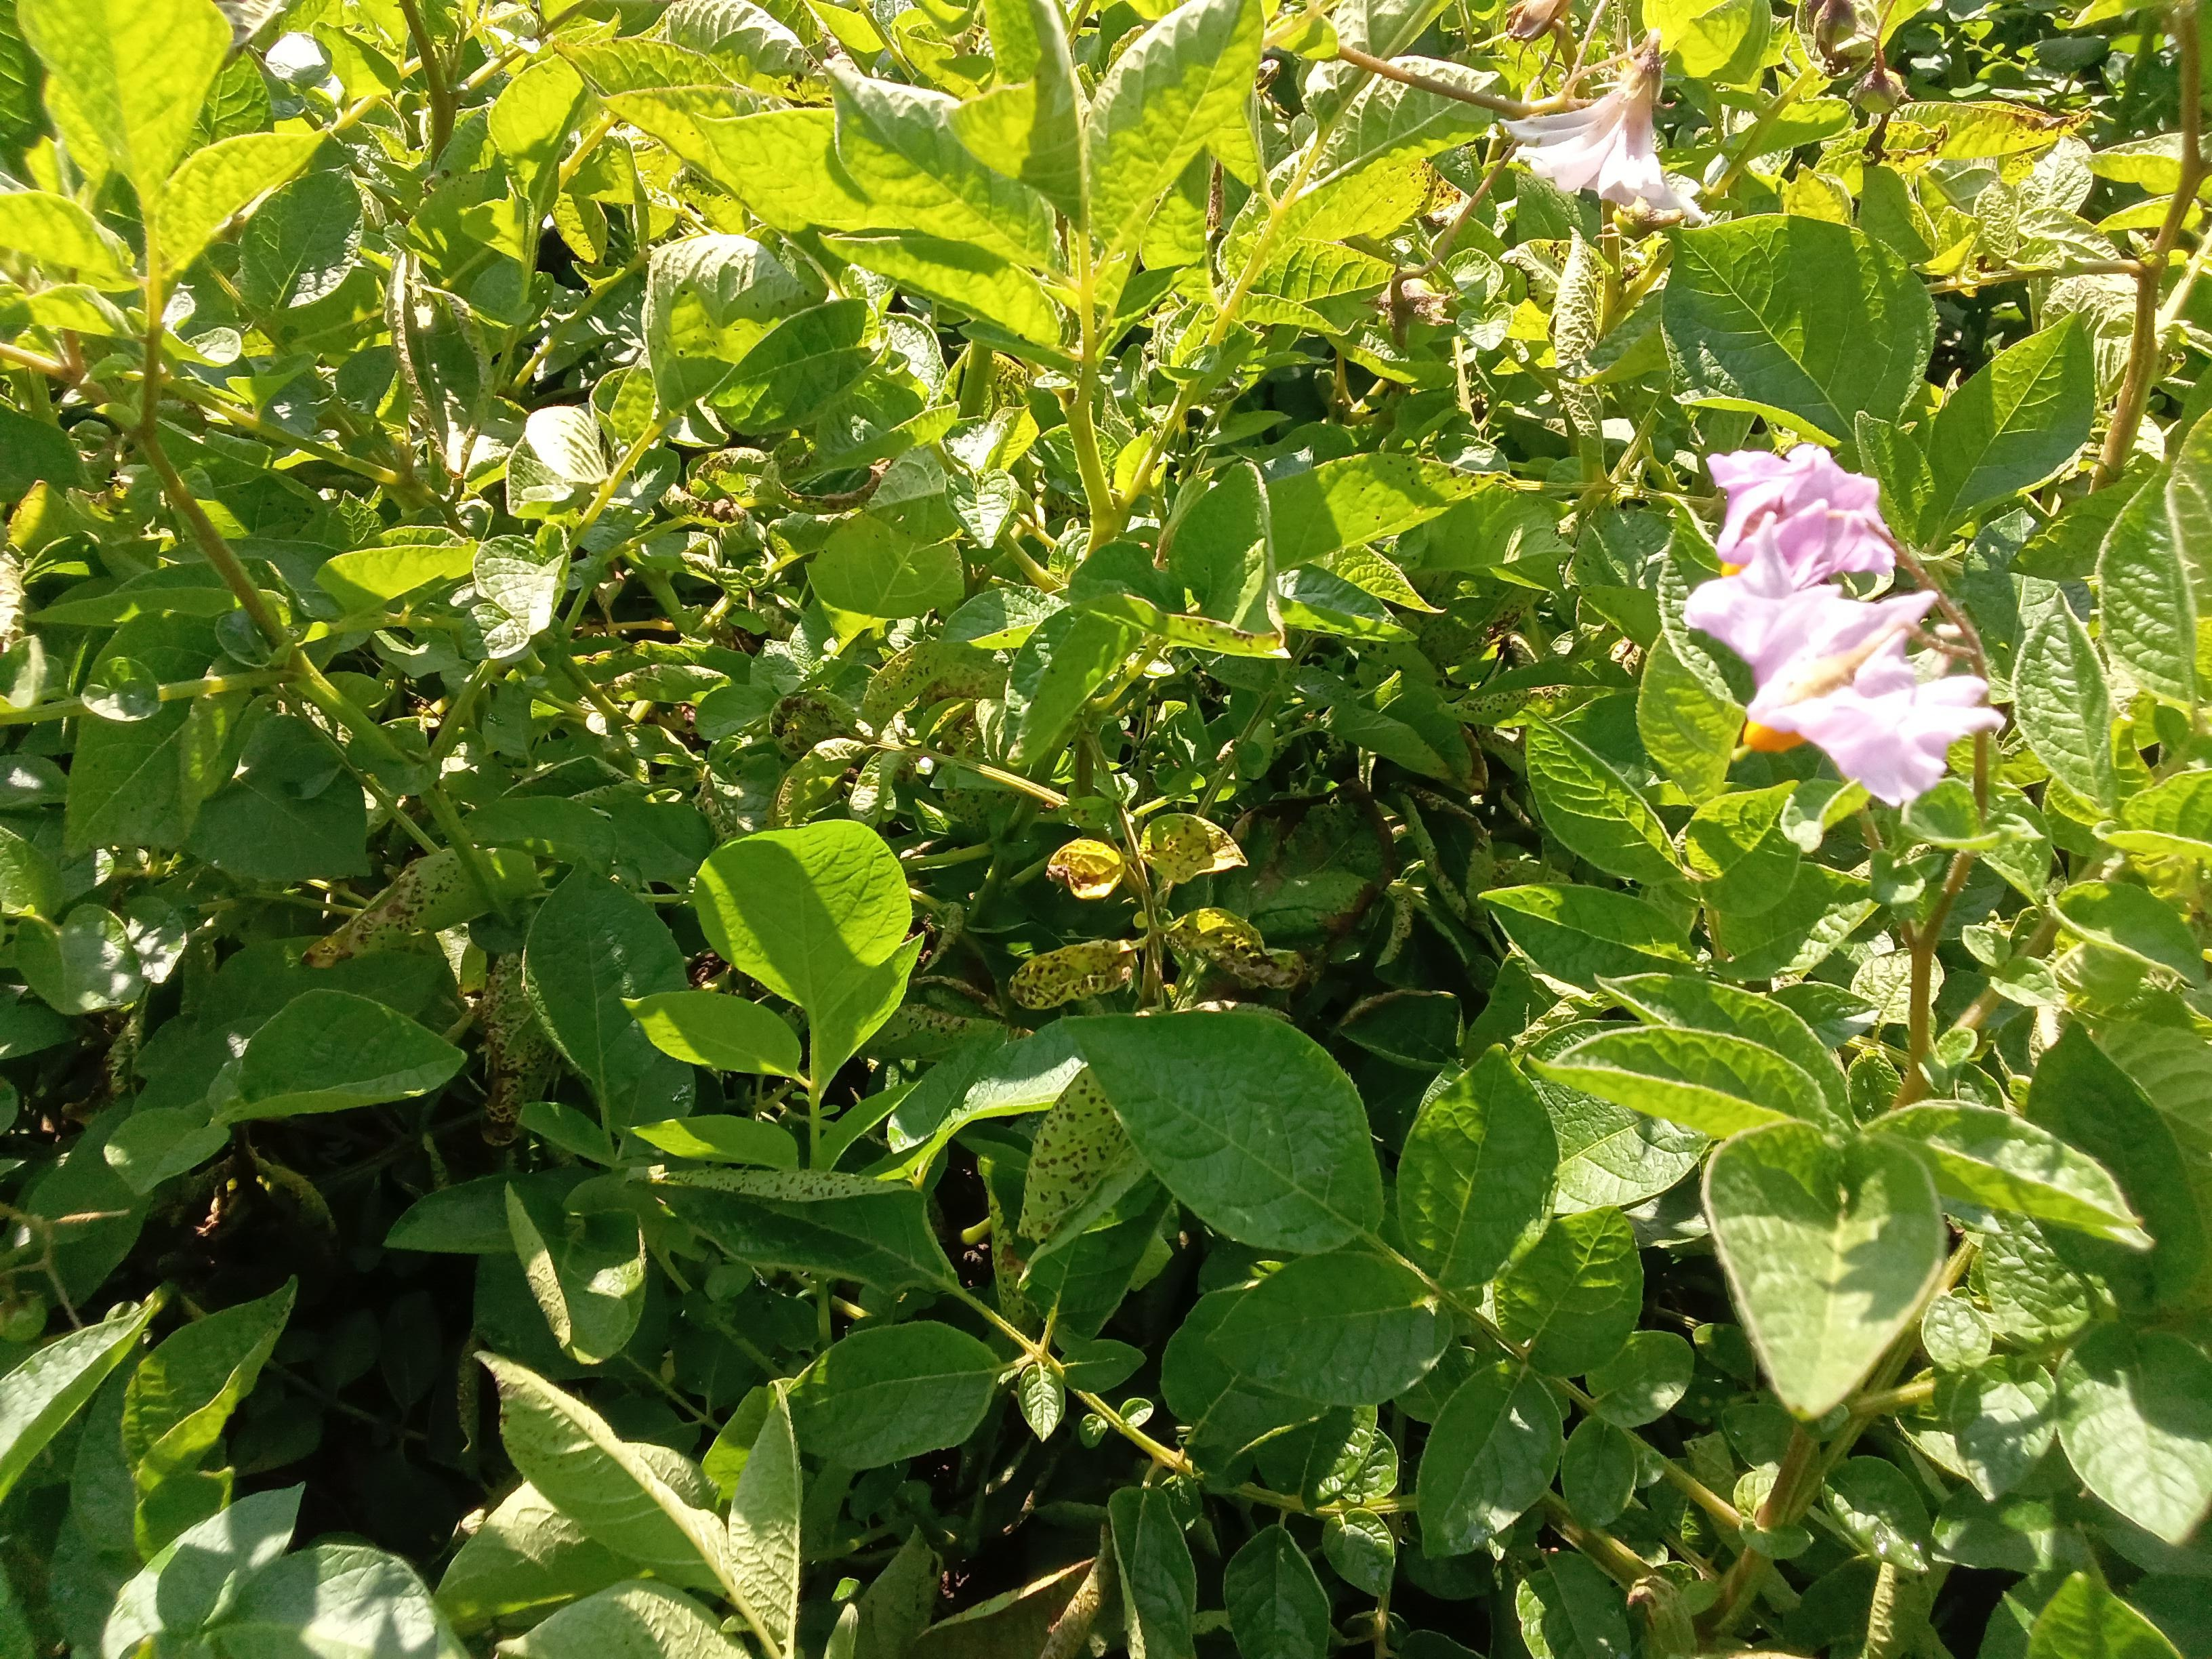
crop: potato
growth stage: flowering
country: Kenya
